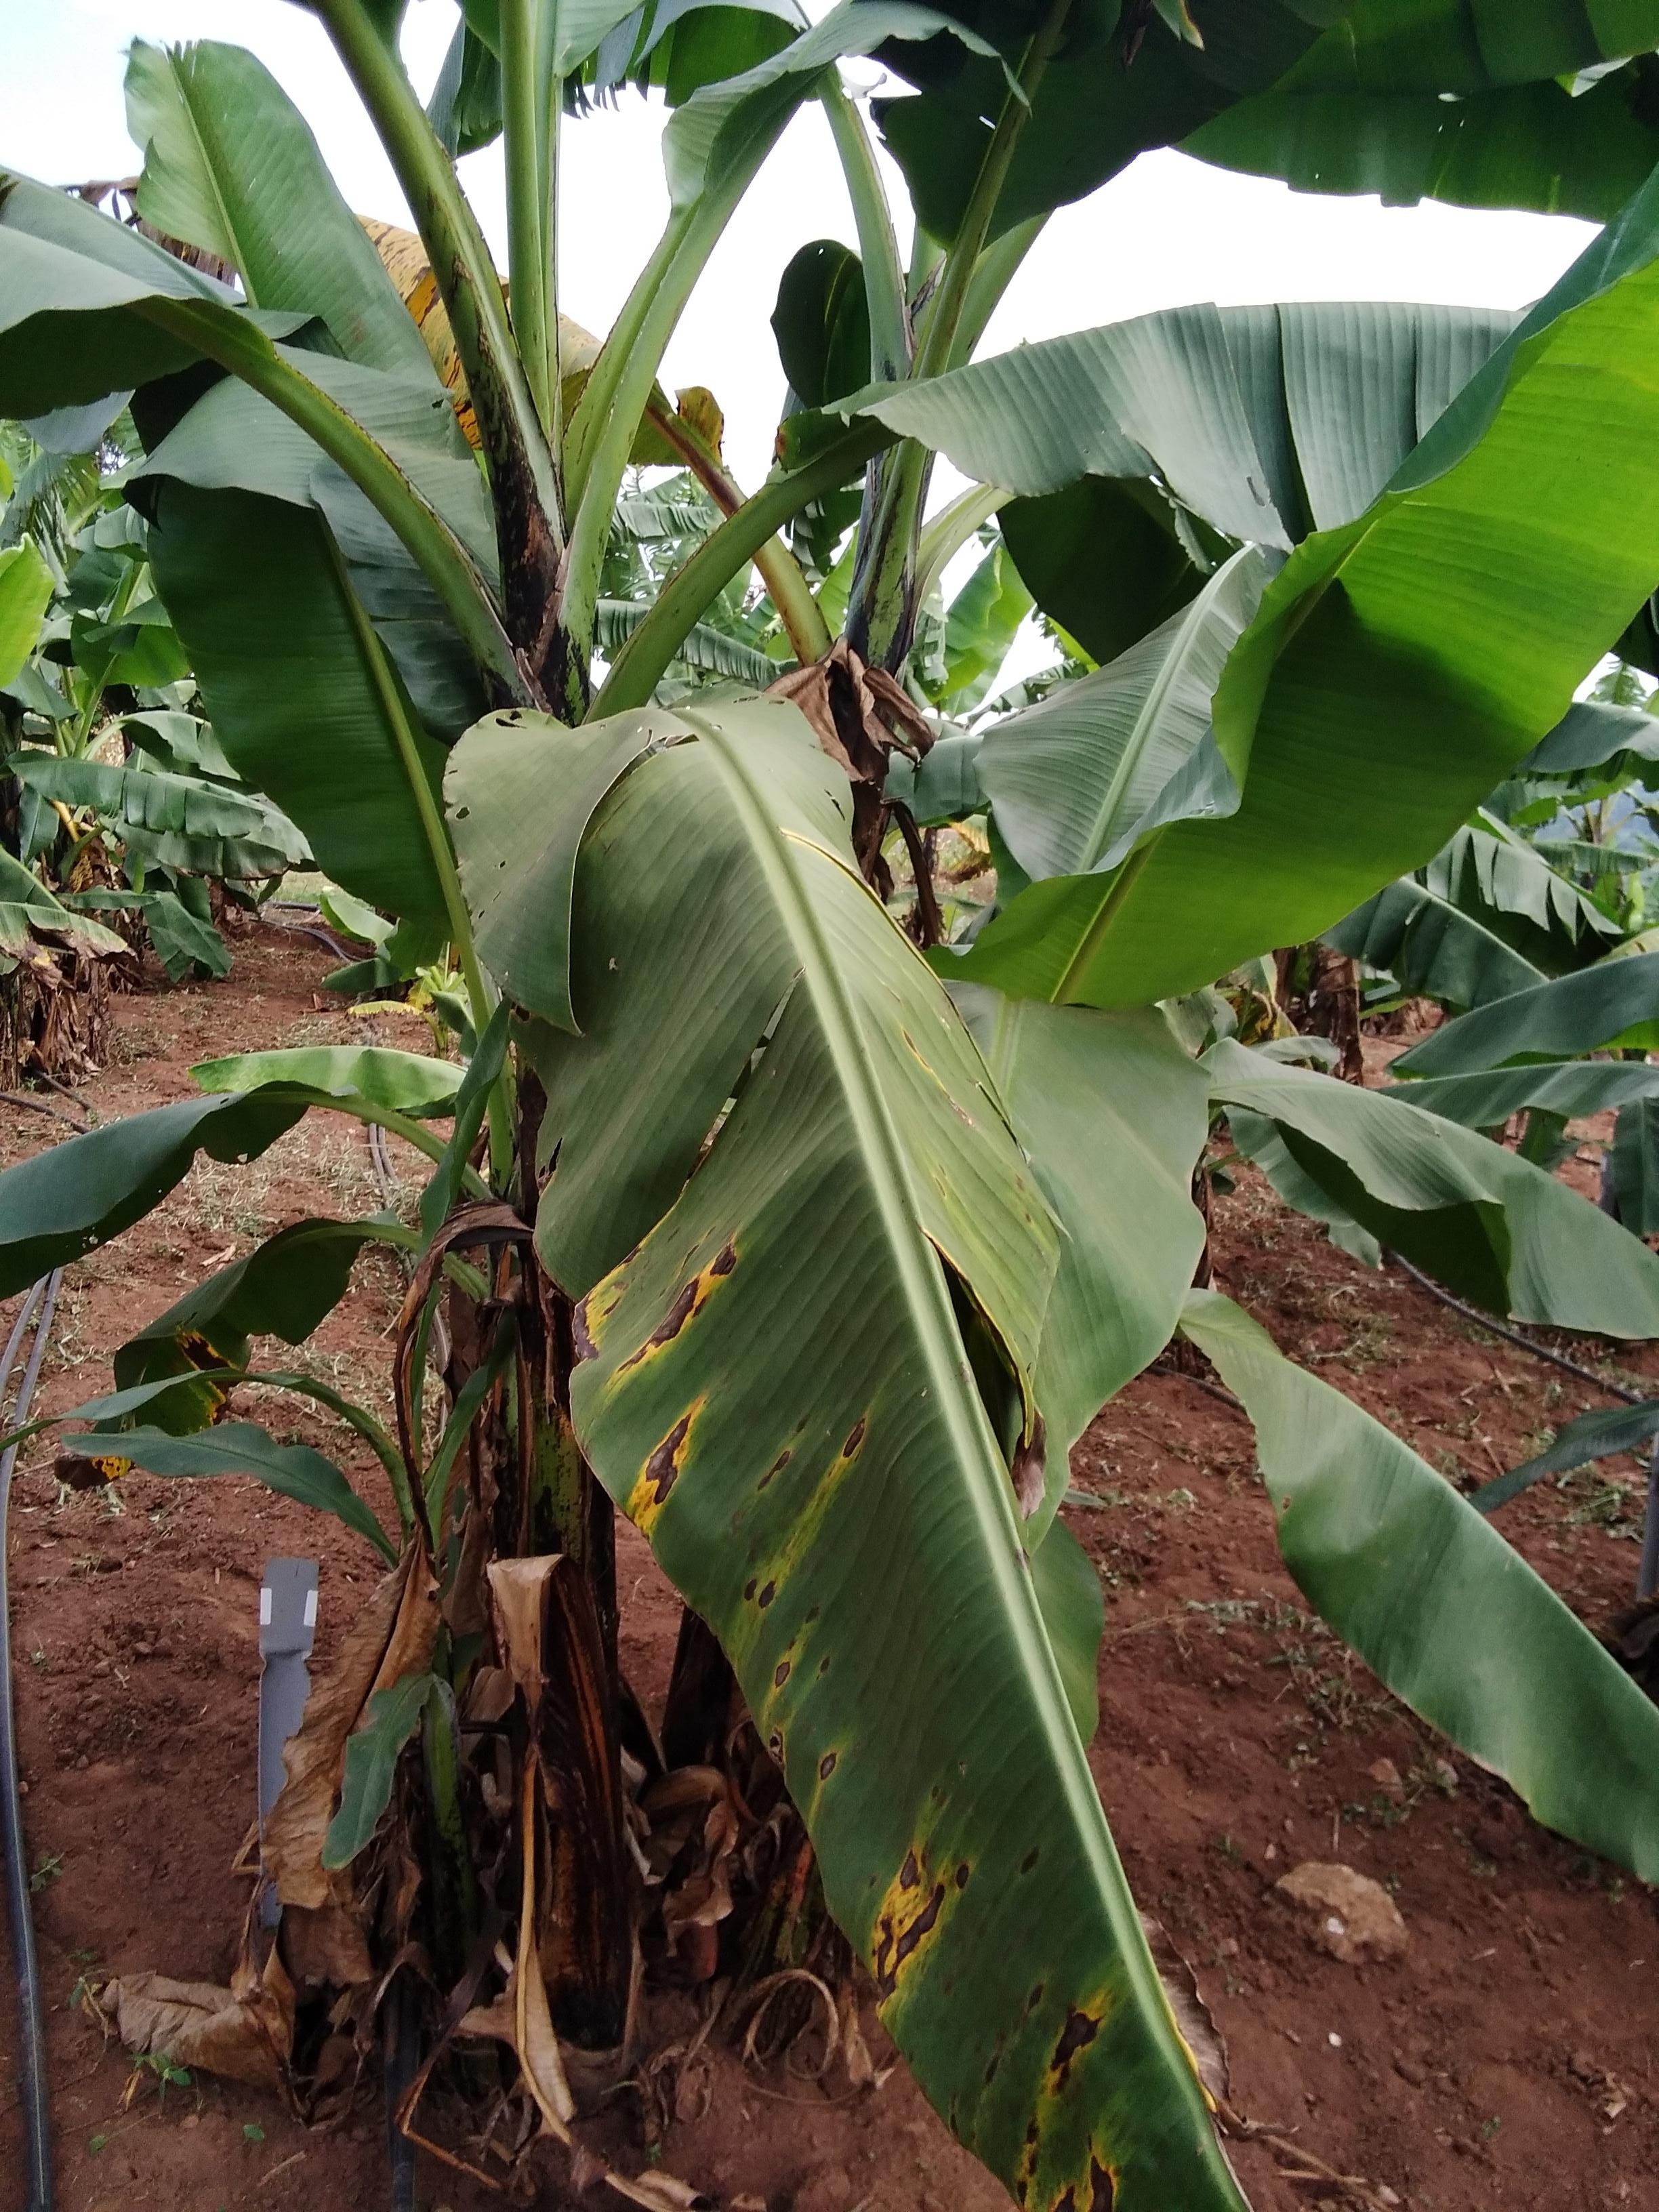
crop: banana
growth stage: vegetative
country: Uganda
